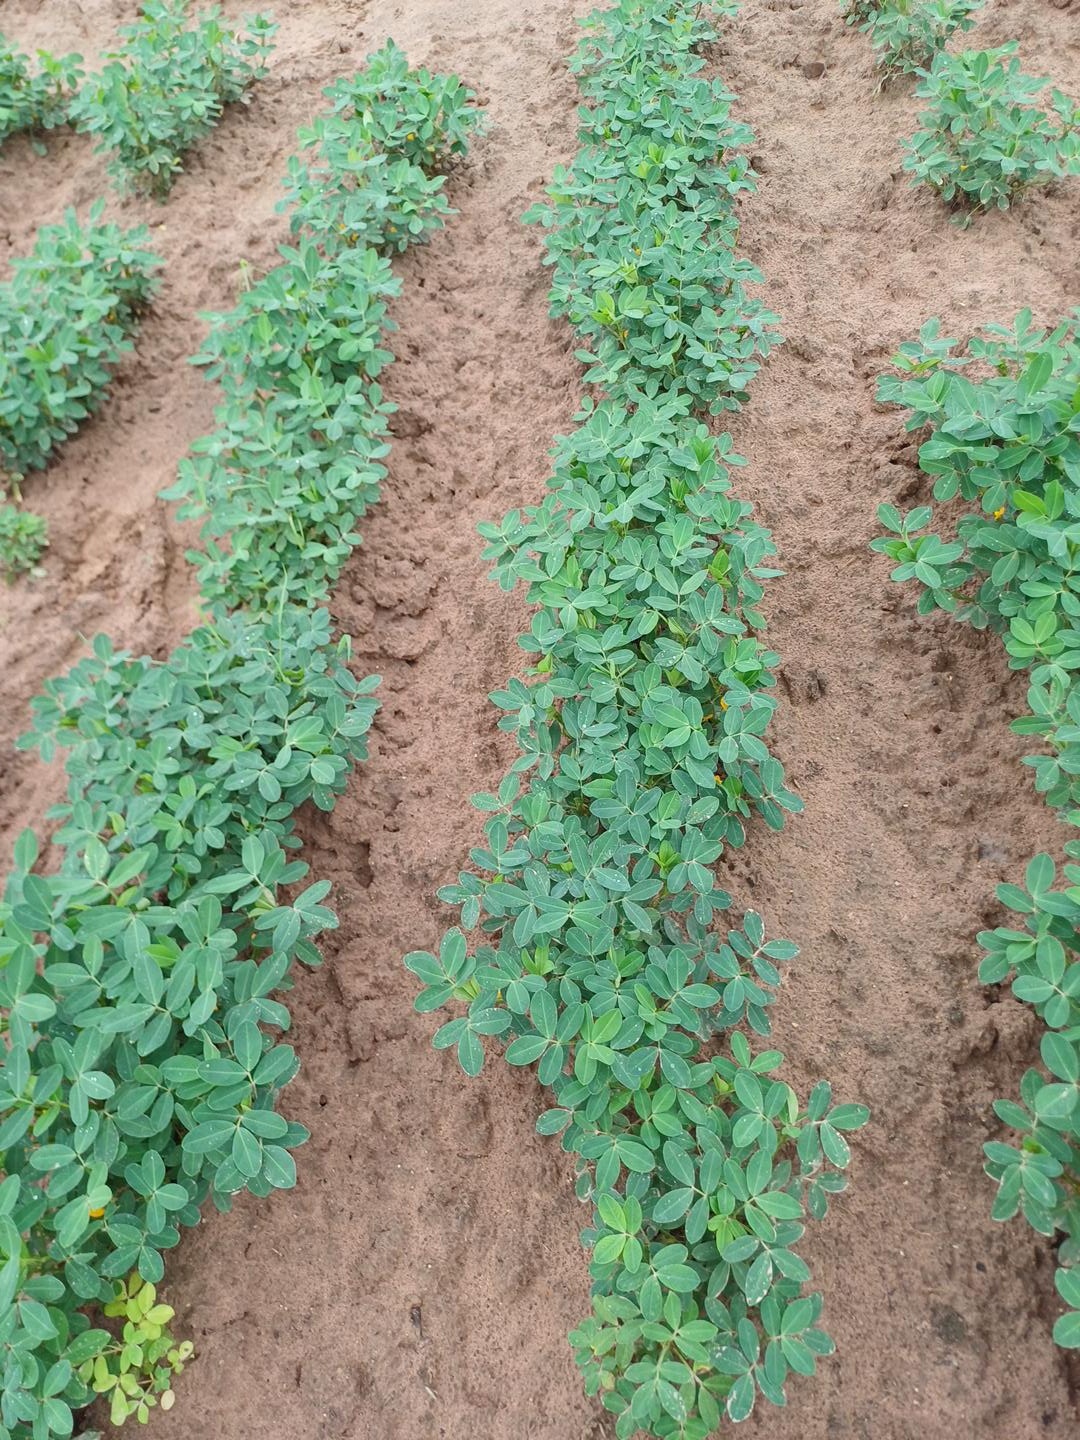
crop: groundnut
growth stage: flowering
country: Senegal
